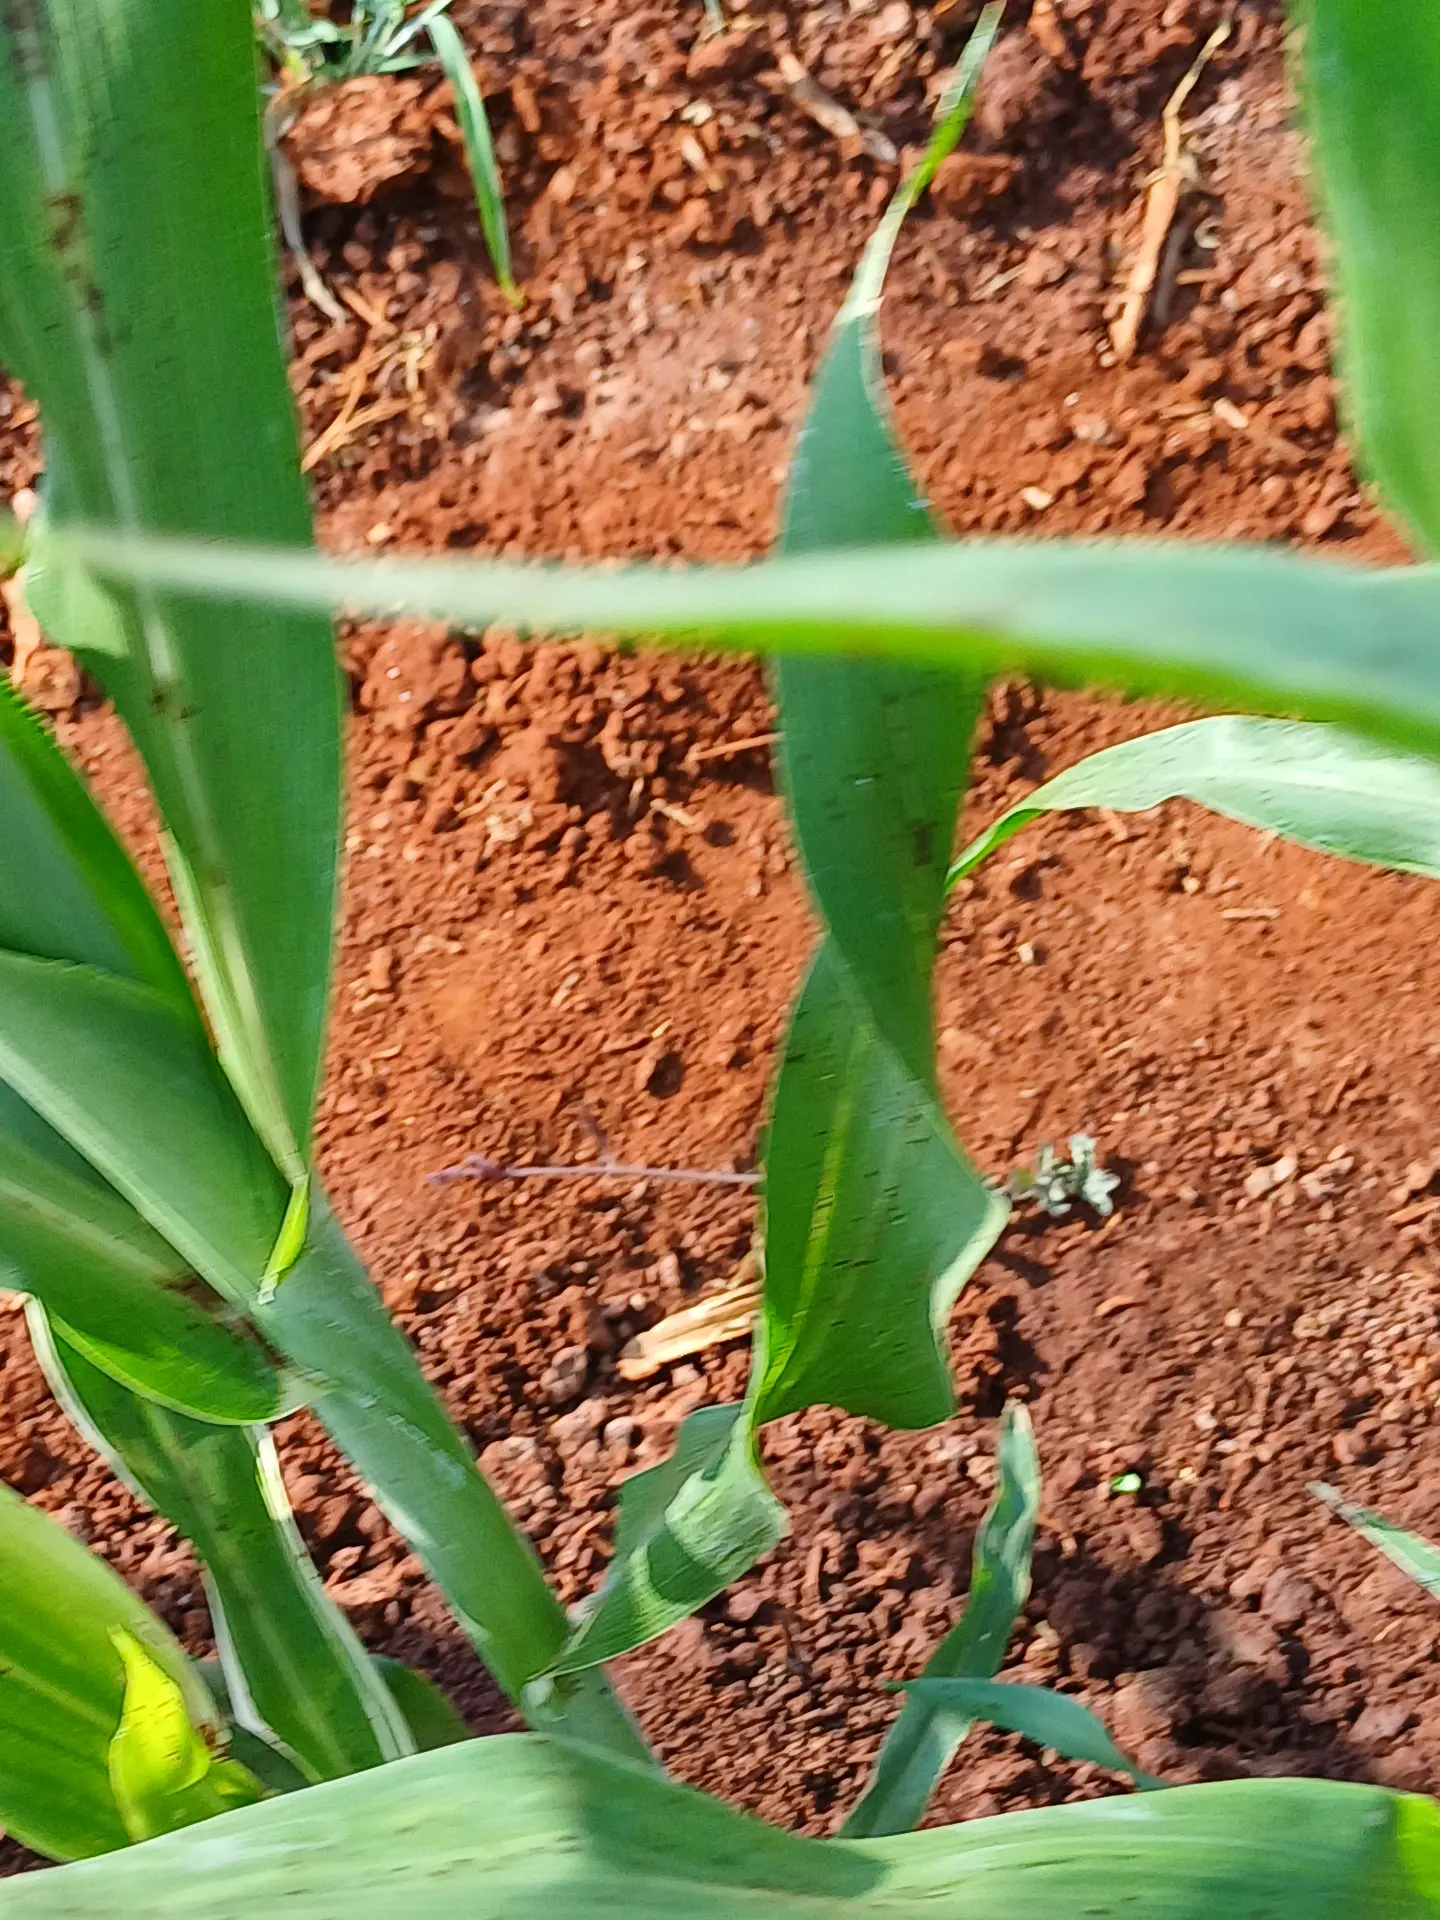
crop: sorghum
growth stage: vegetative
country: Kenya
